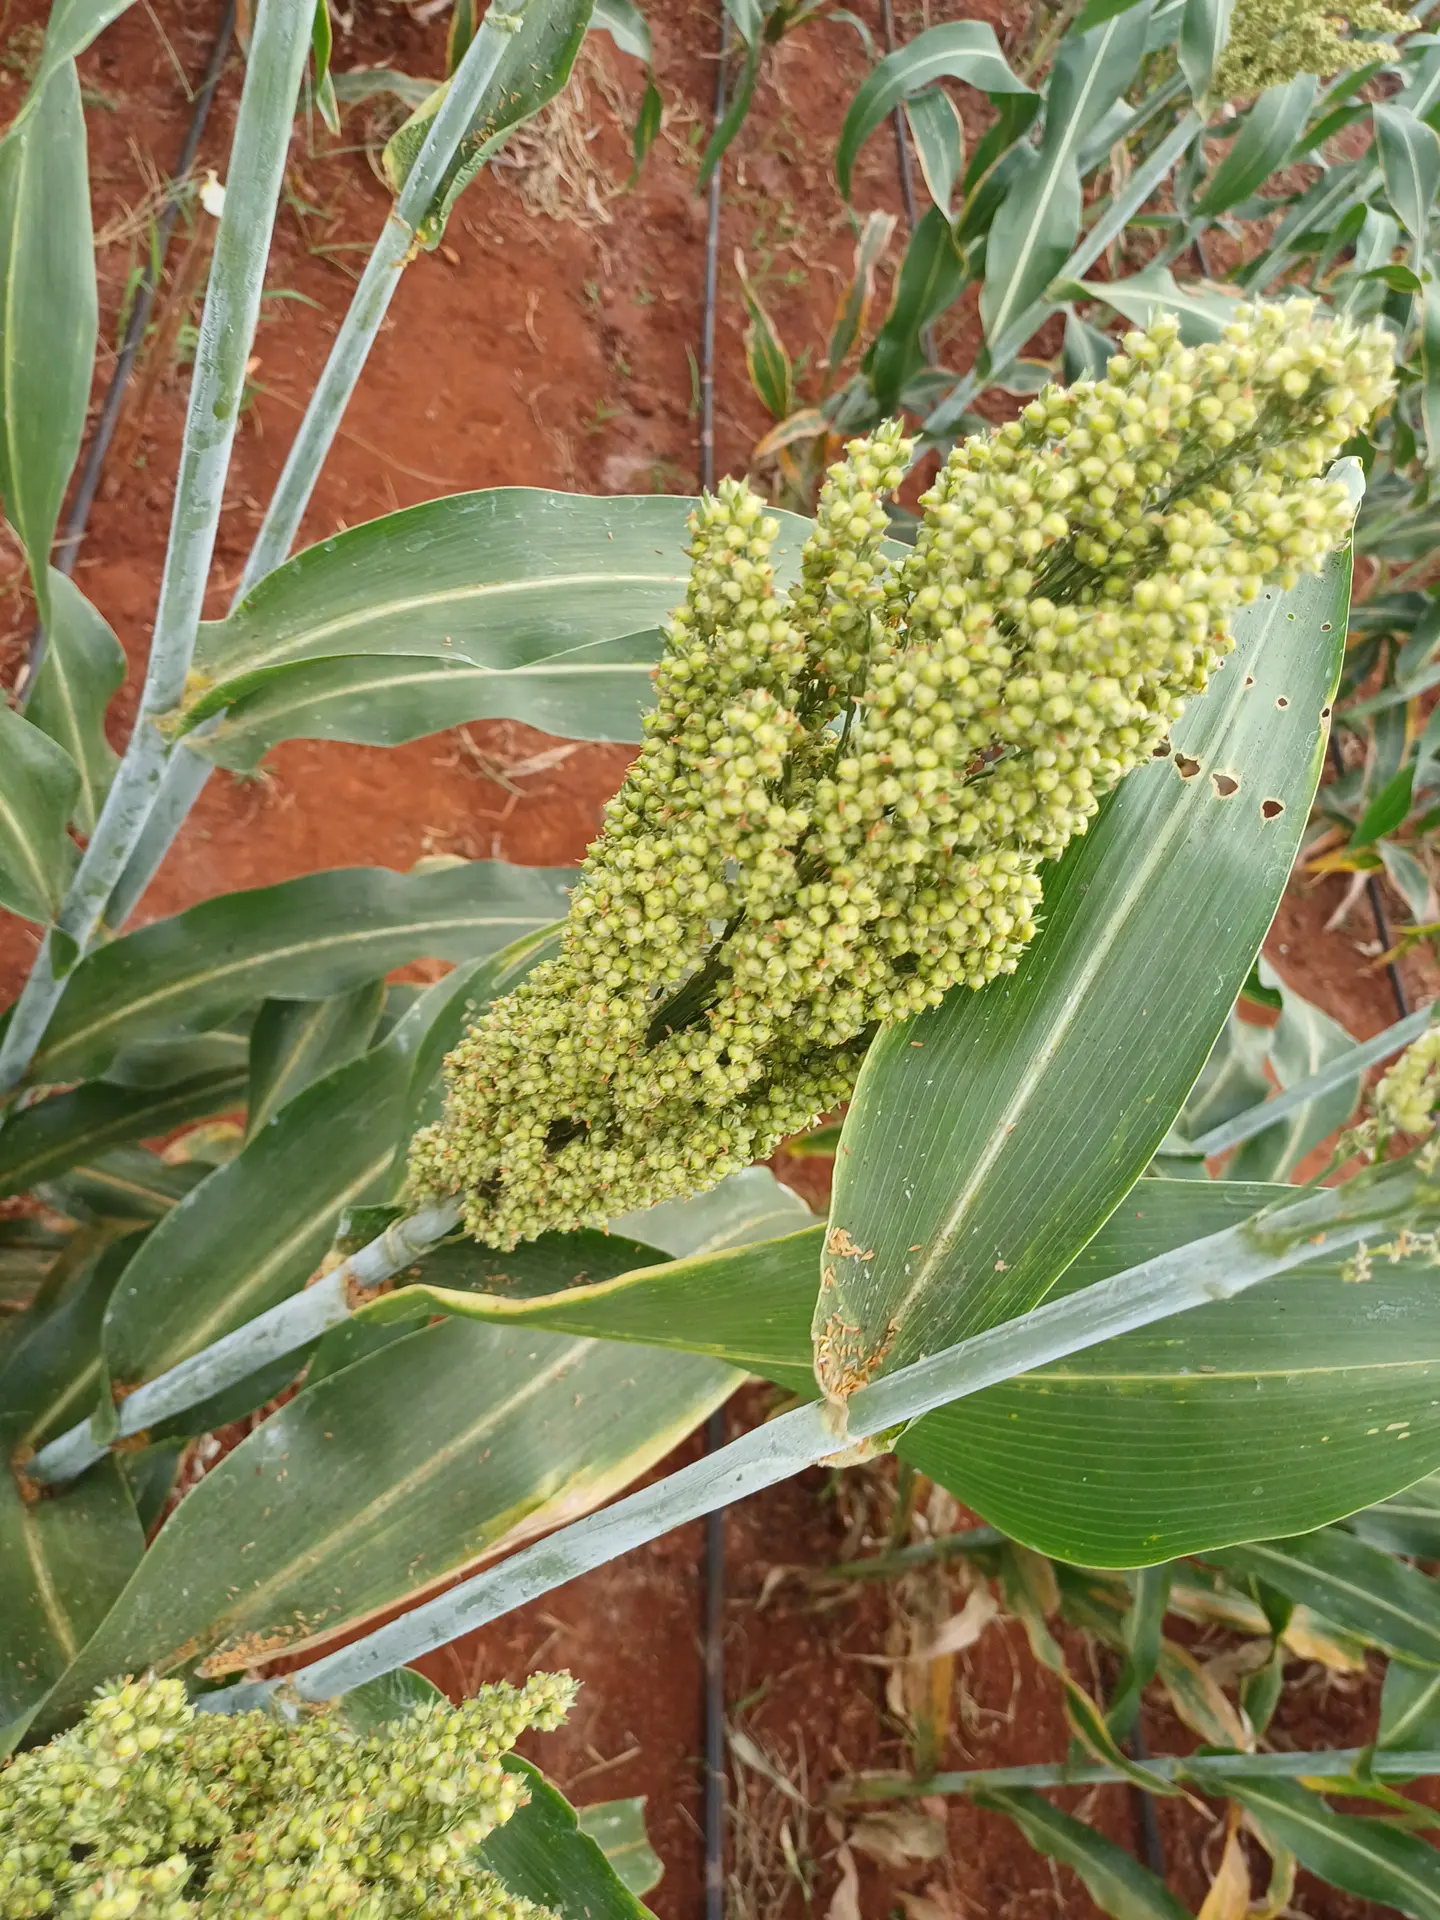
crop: sorghum
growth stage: filling grain
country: Kenya
